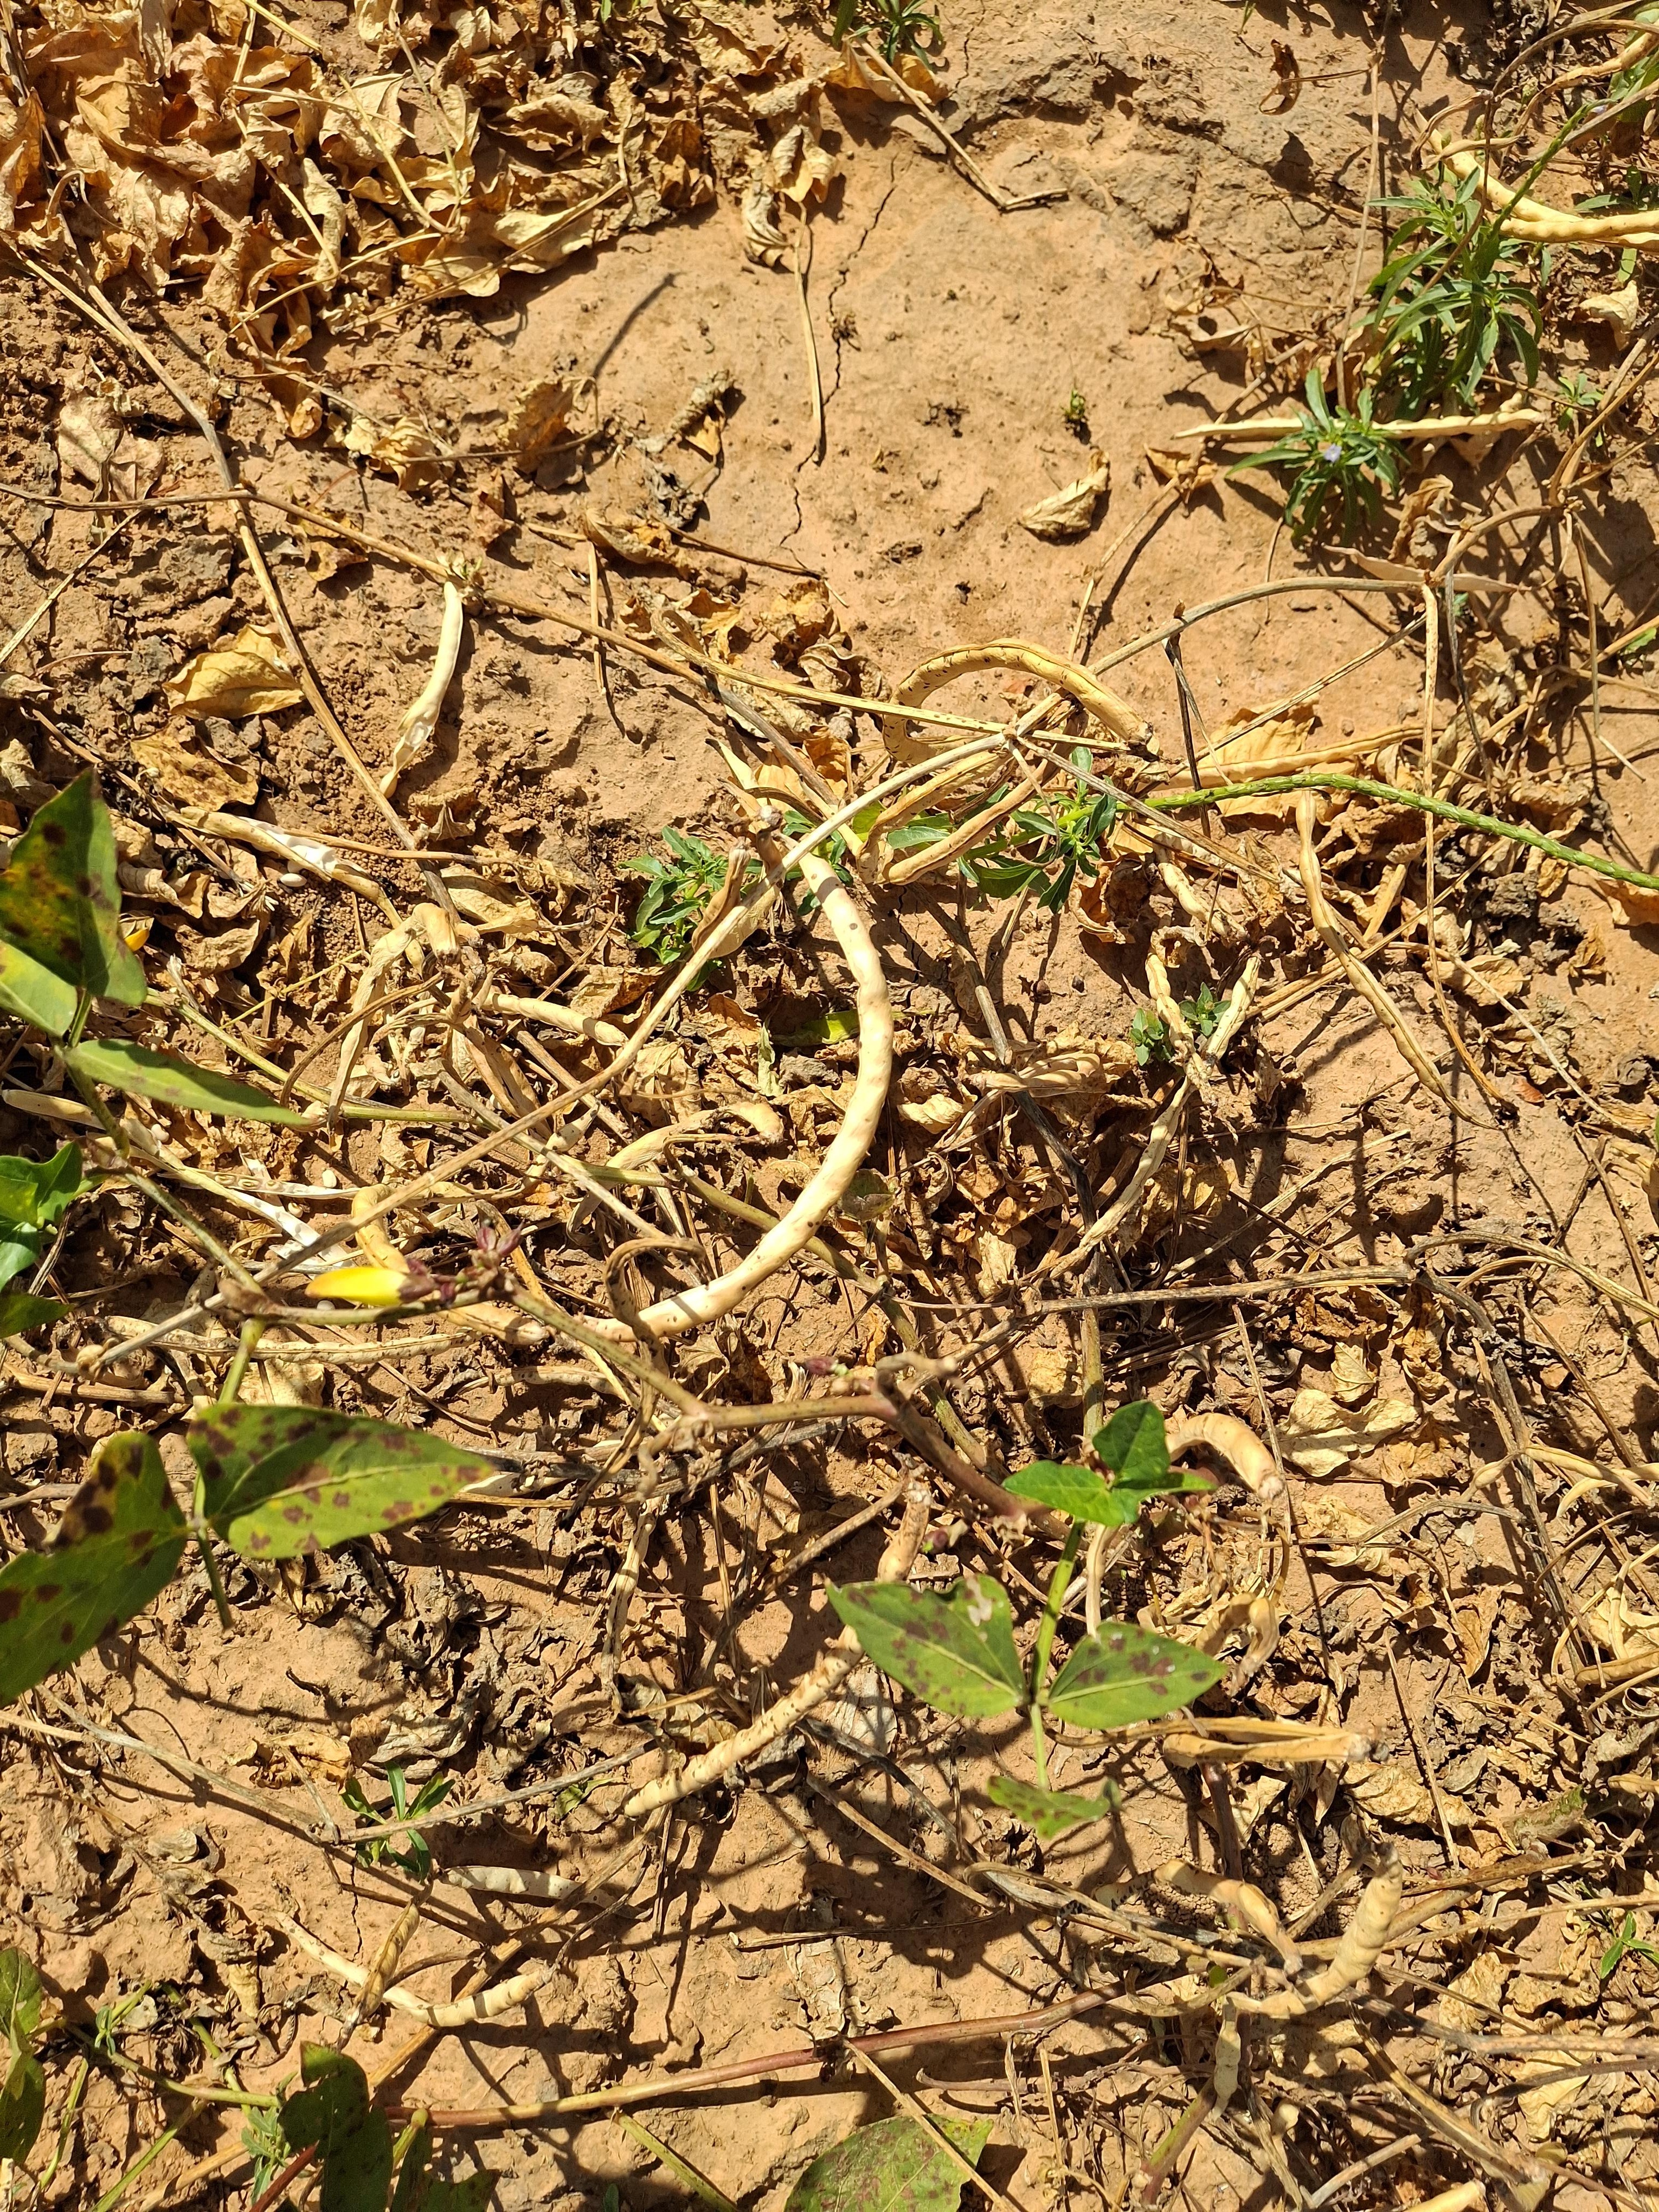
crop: cowpea
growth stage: maturity
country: Nigeria
